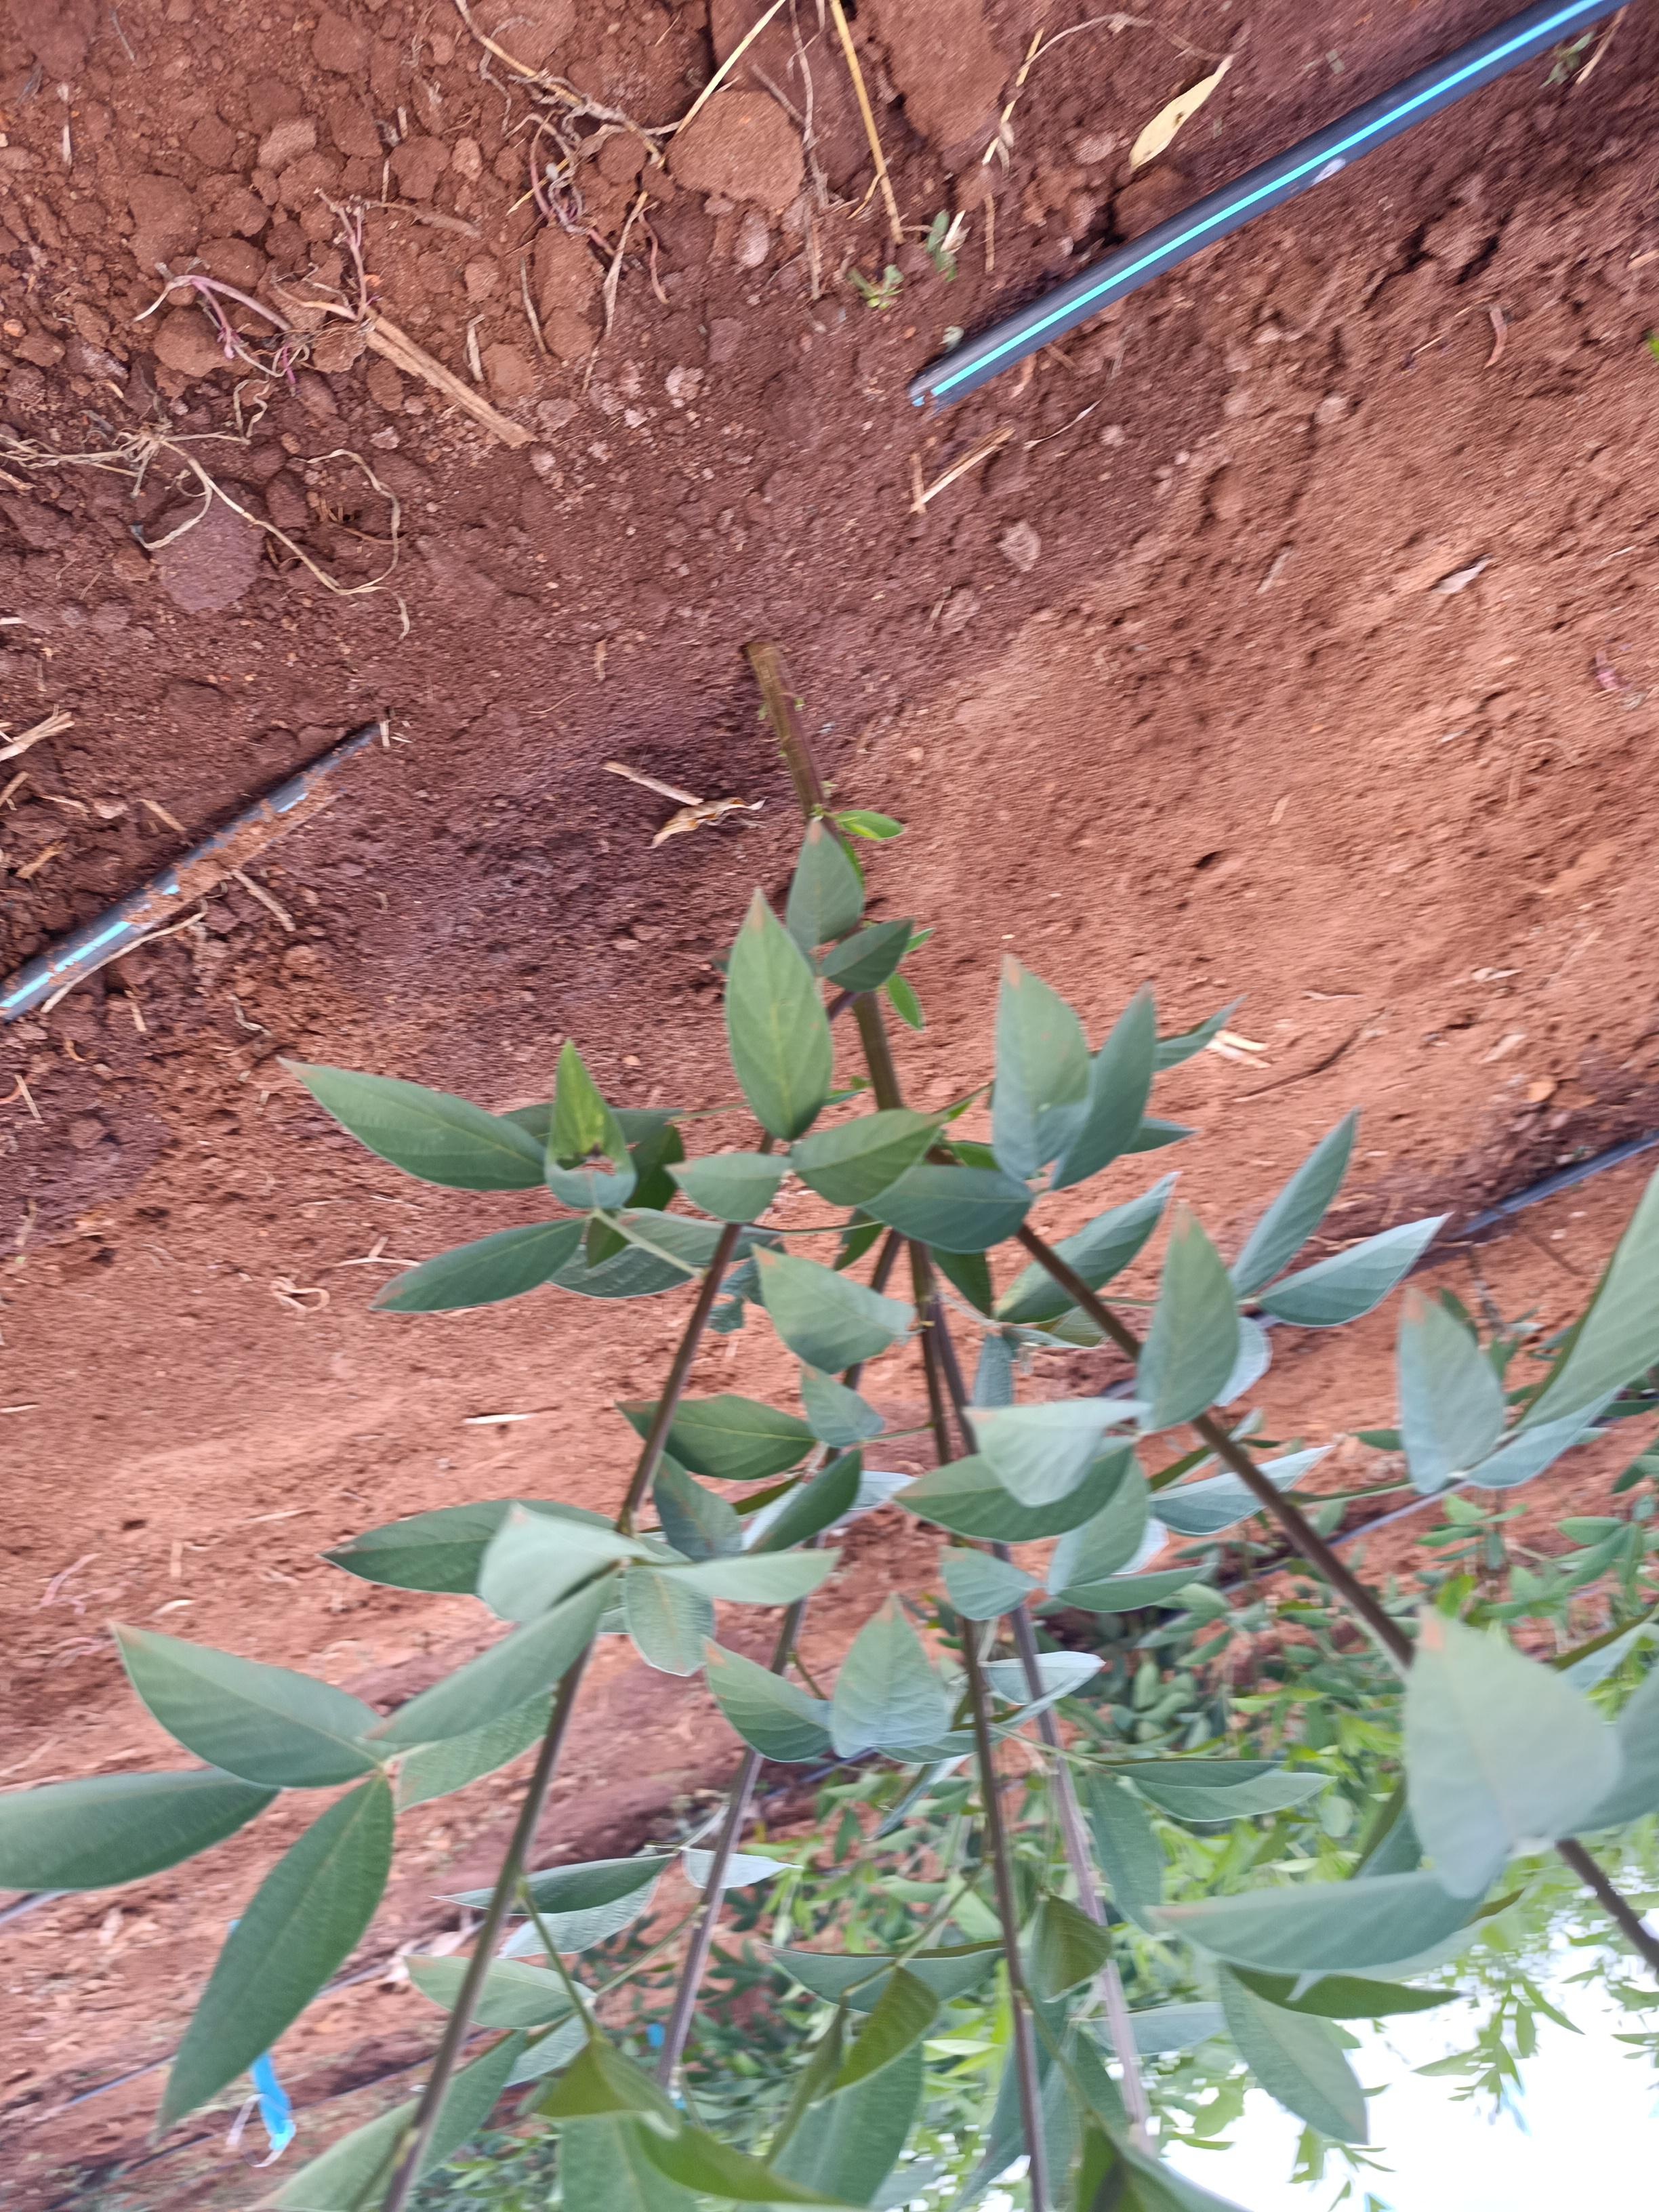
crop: pigeonpea
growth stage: flowering
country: Kenya
